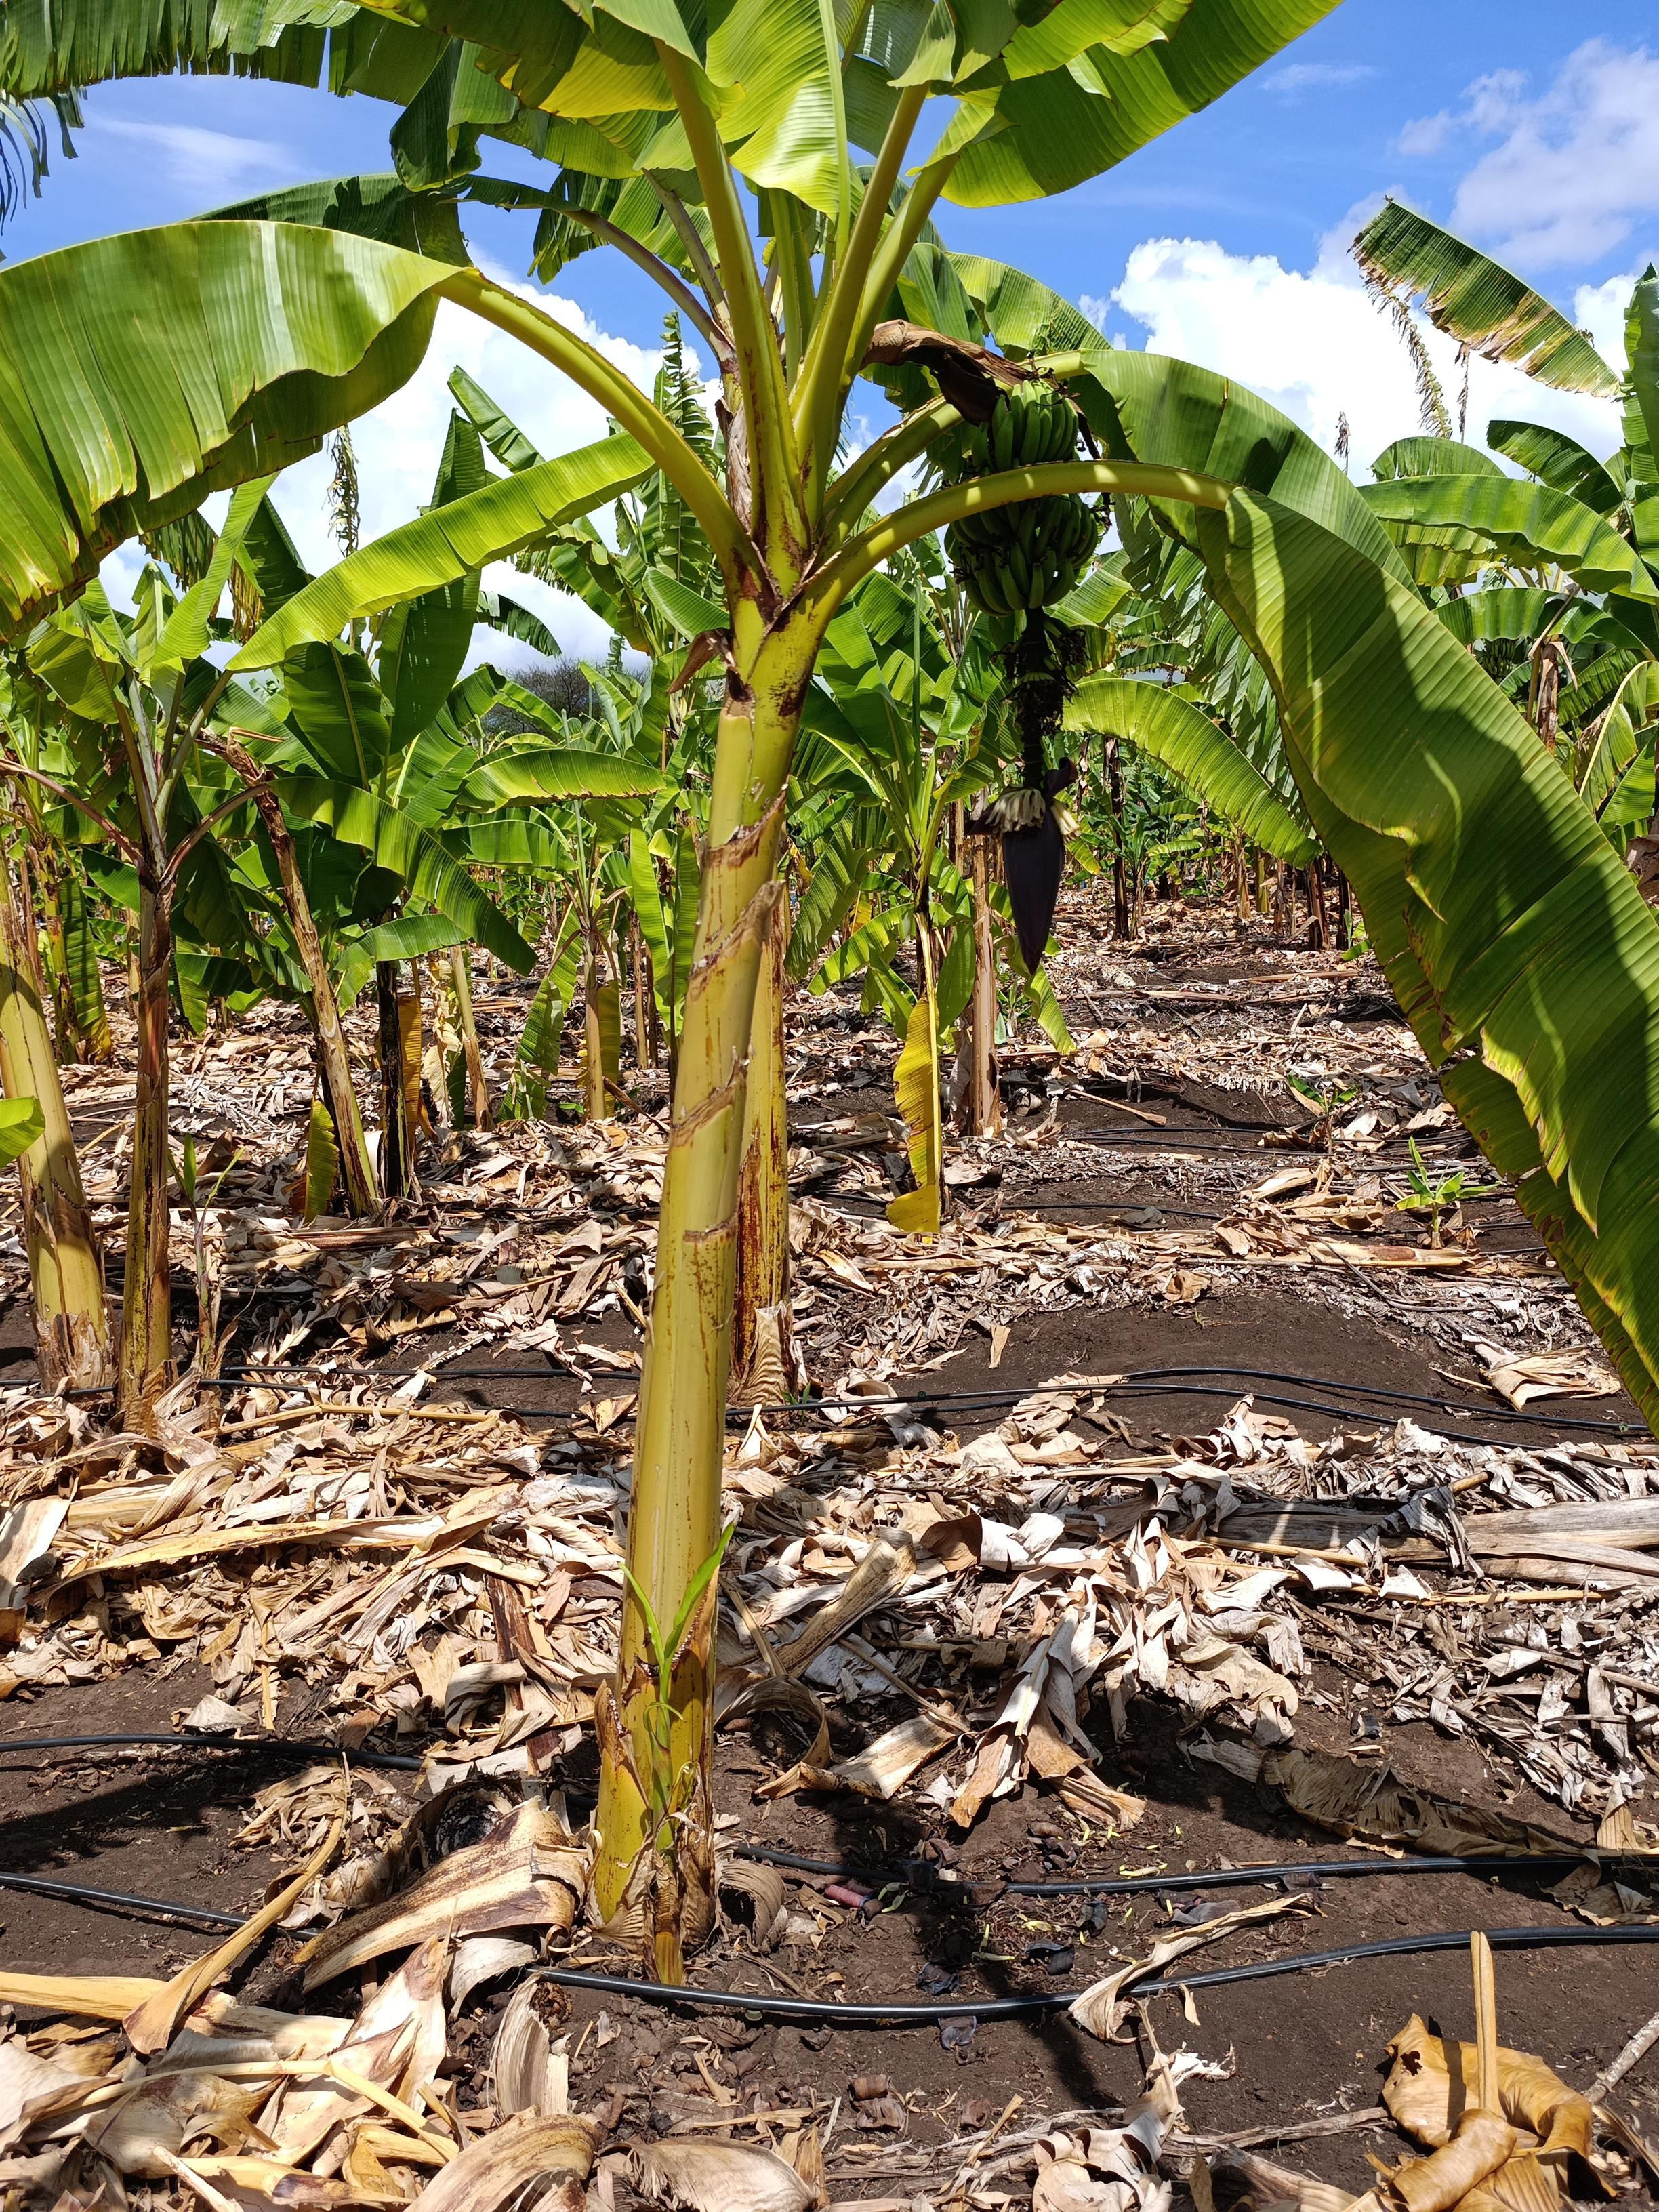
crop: banana
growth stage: development fruit
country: Tanzania
